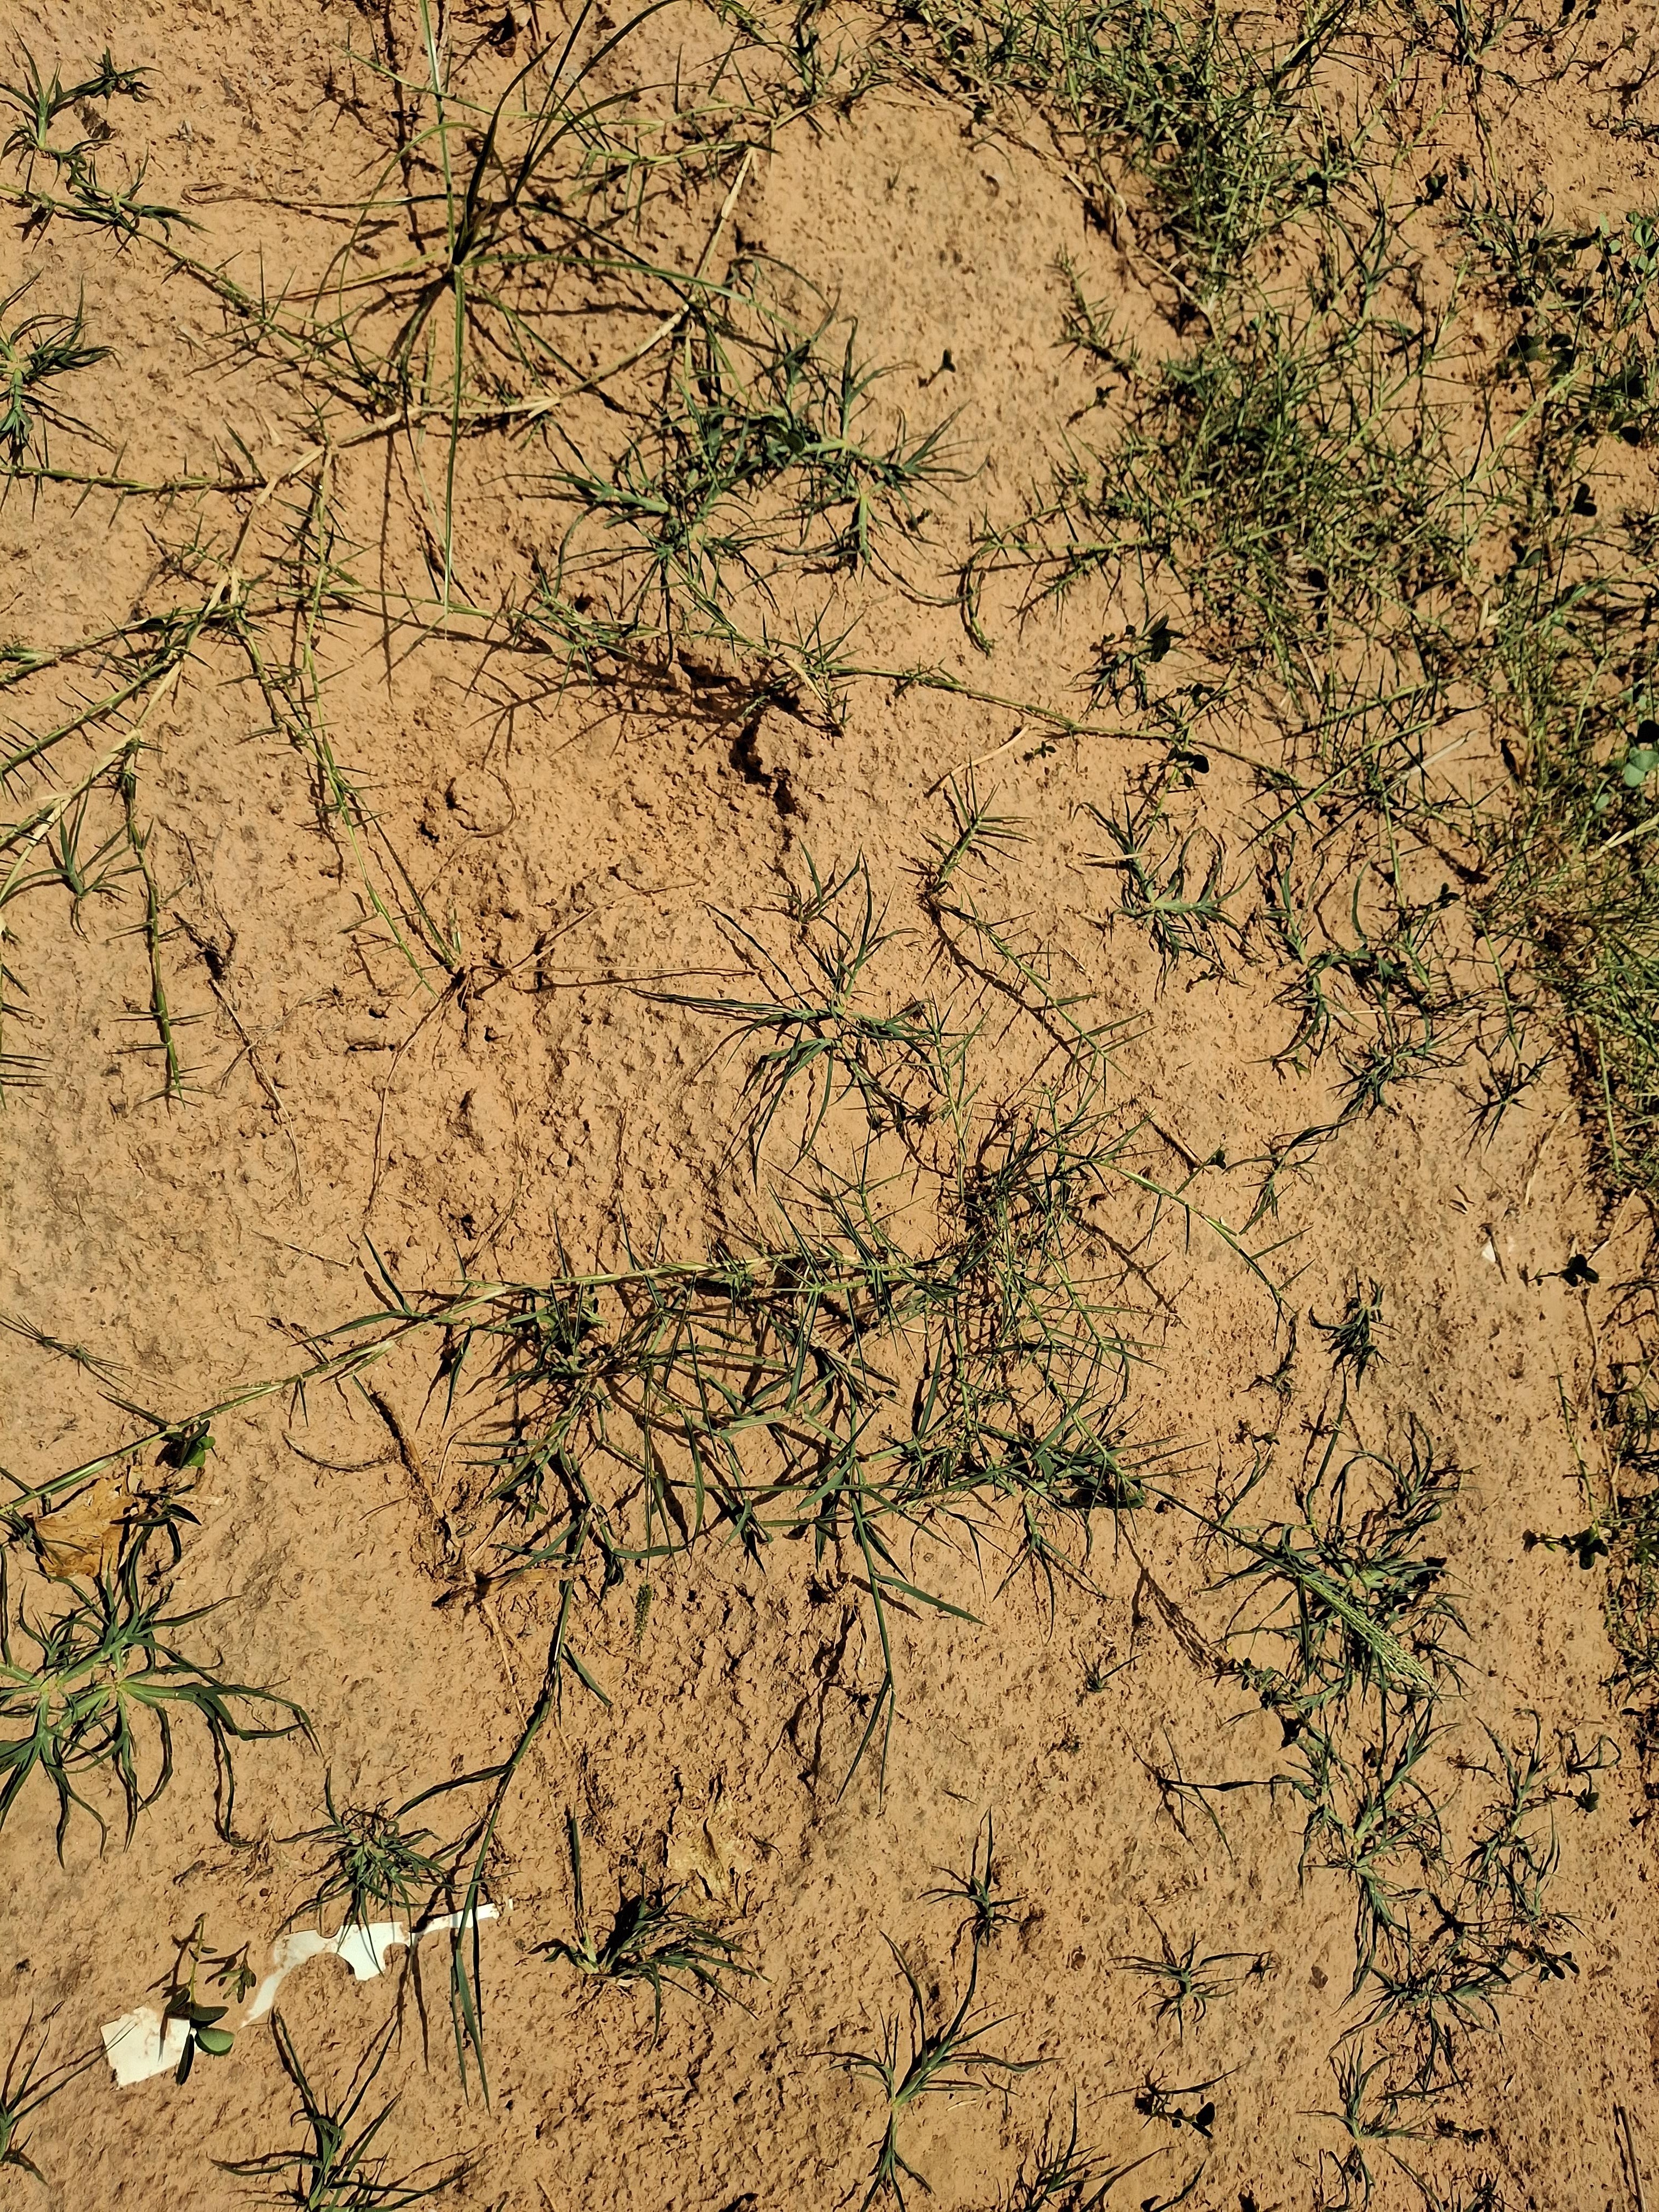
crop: cowpea
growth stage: harvest maturity
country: Nigeria
